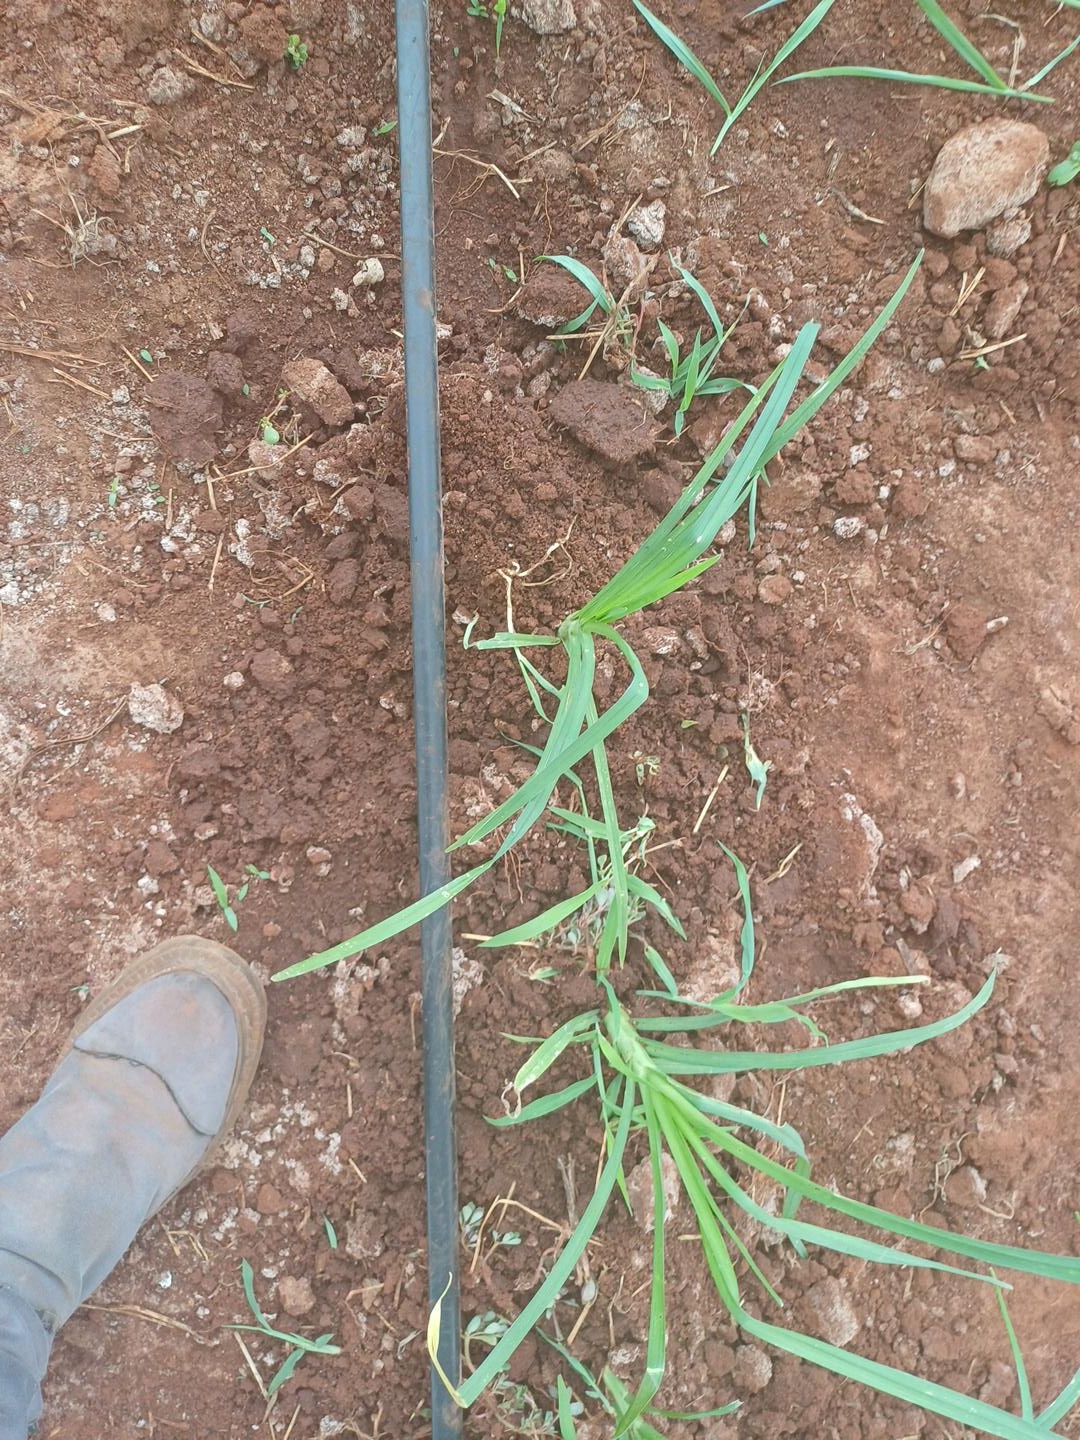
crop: finger millet
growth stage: vegetative
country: Kenya
